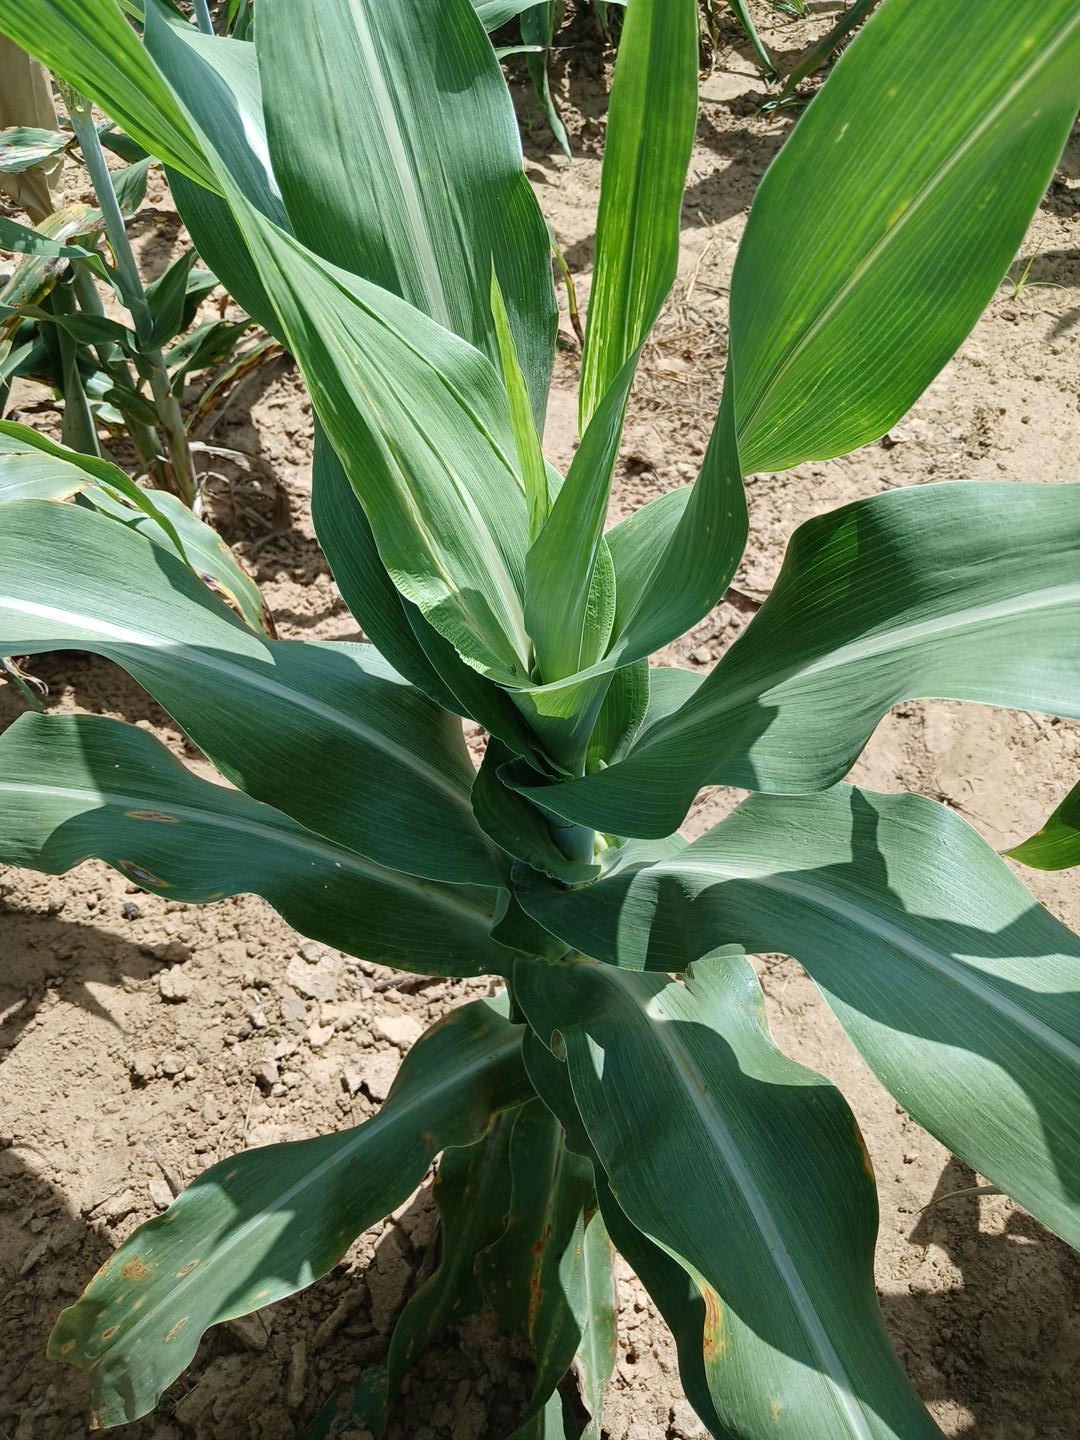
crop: sorghum
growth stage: vegetative
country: Senegal
